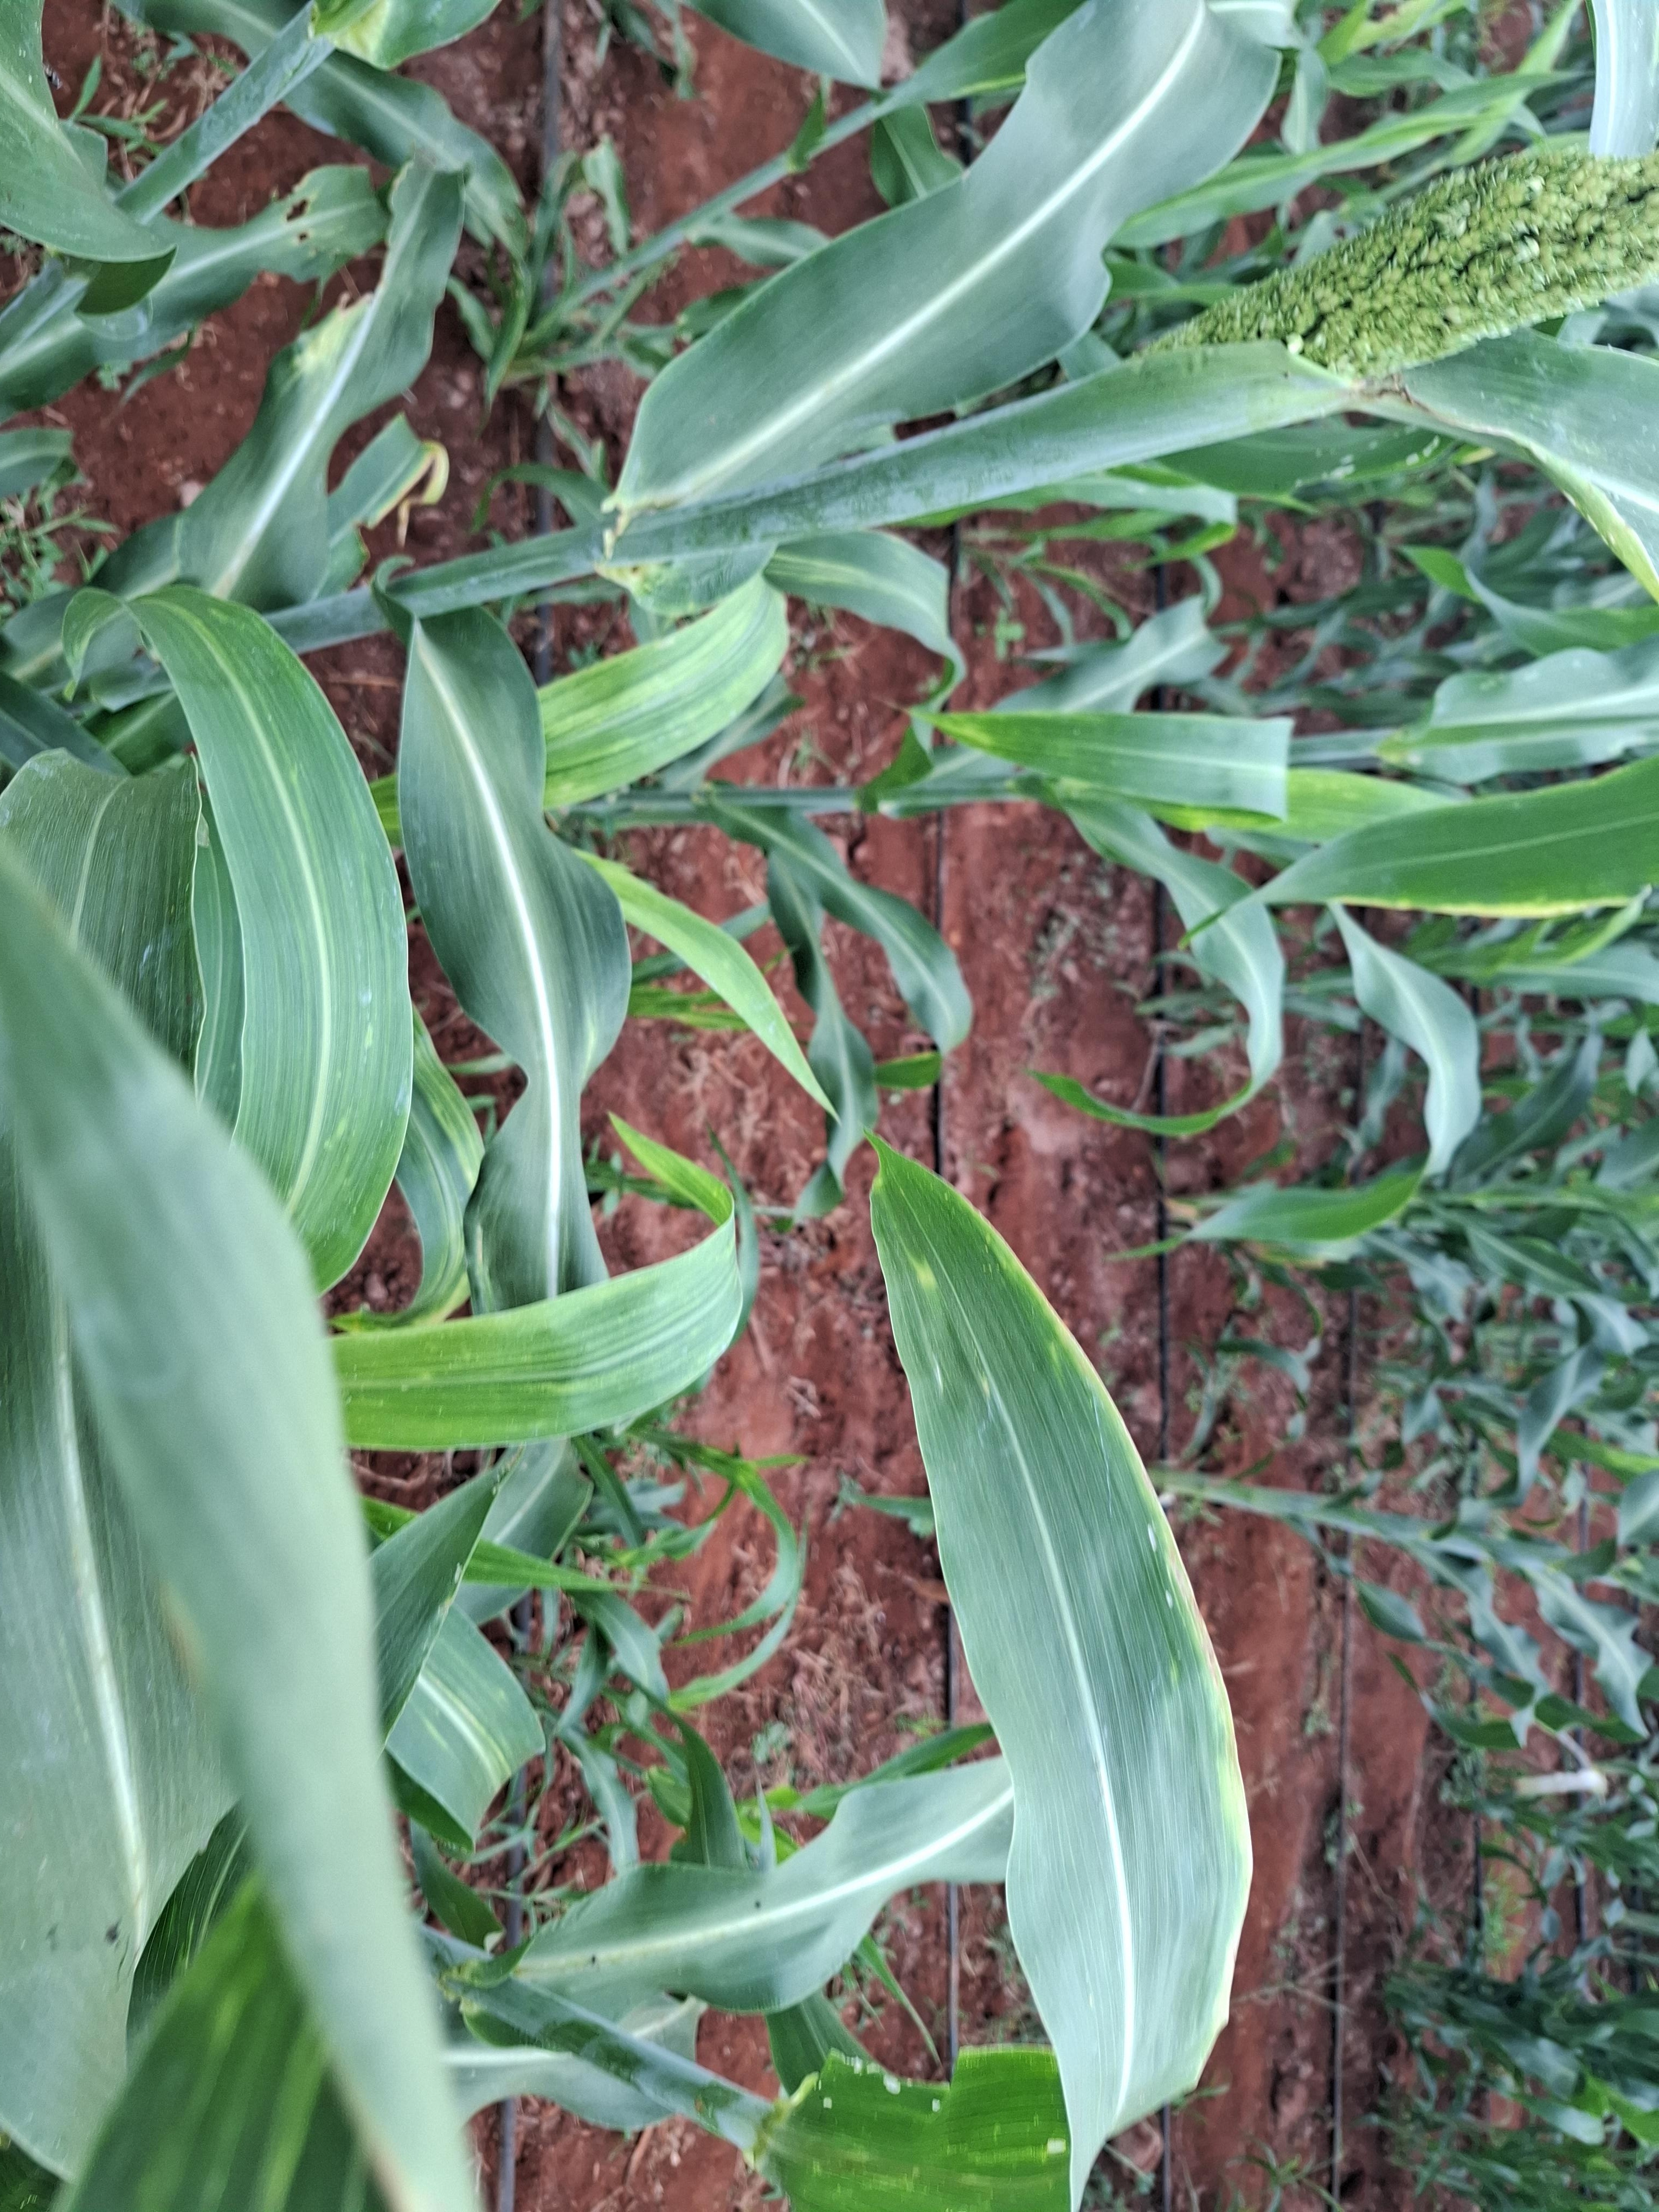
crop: sorghum
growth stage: heading tuber
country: Kenya
